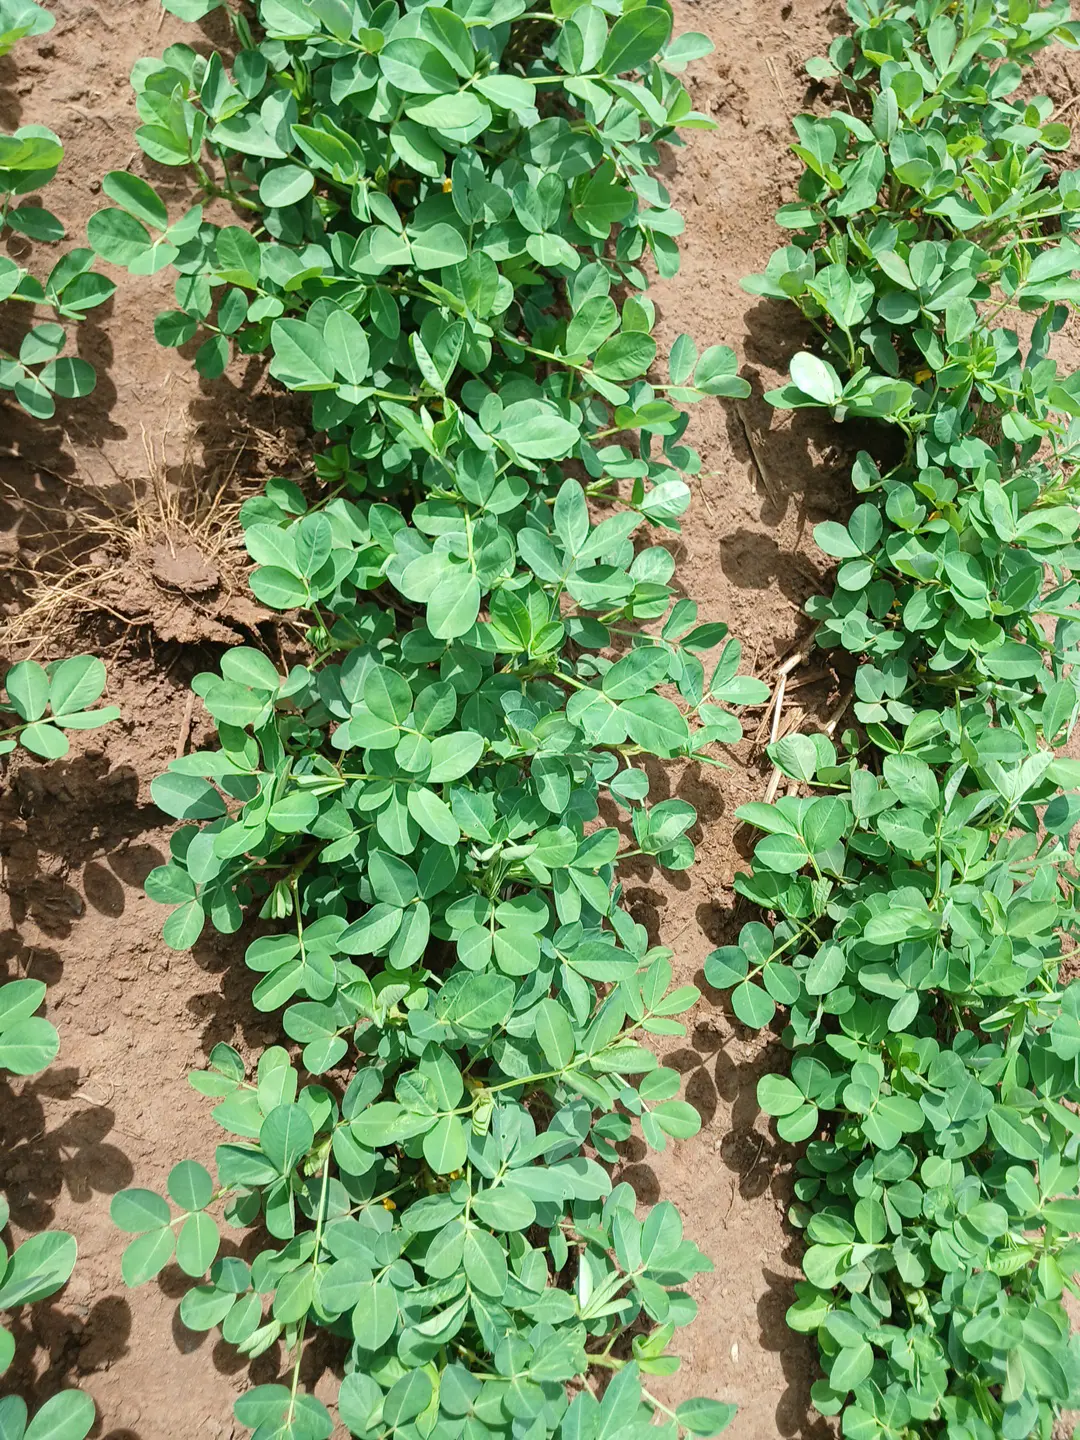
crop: groundnut
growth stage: flowering
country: Kenya
